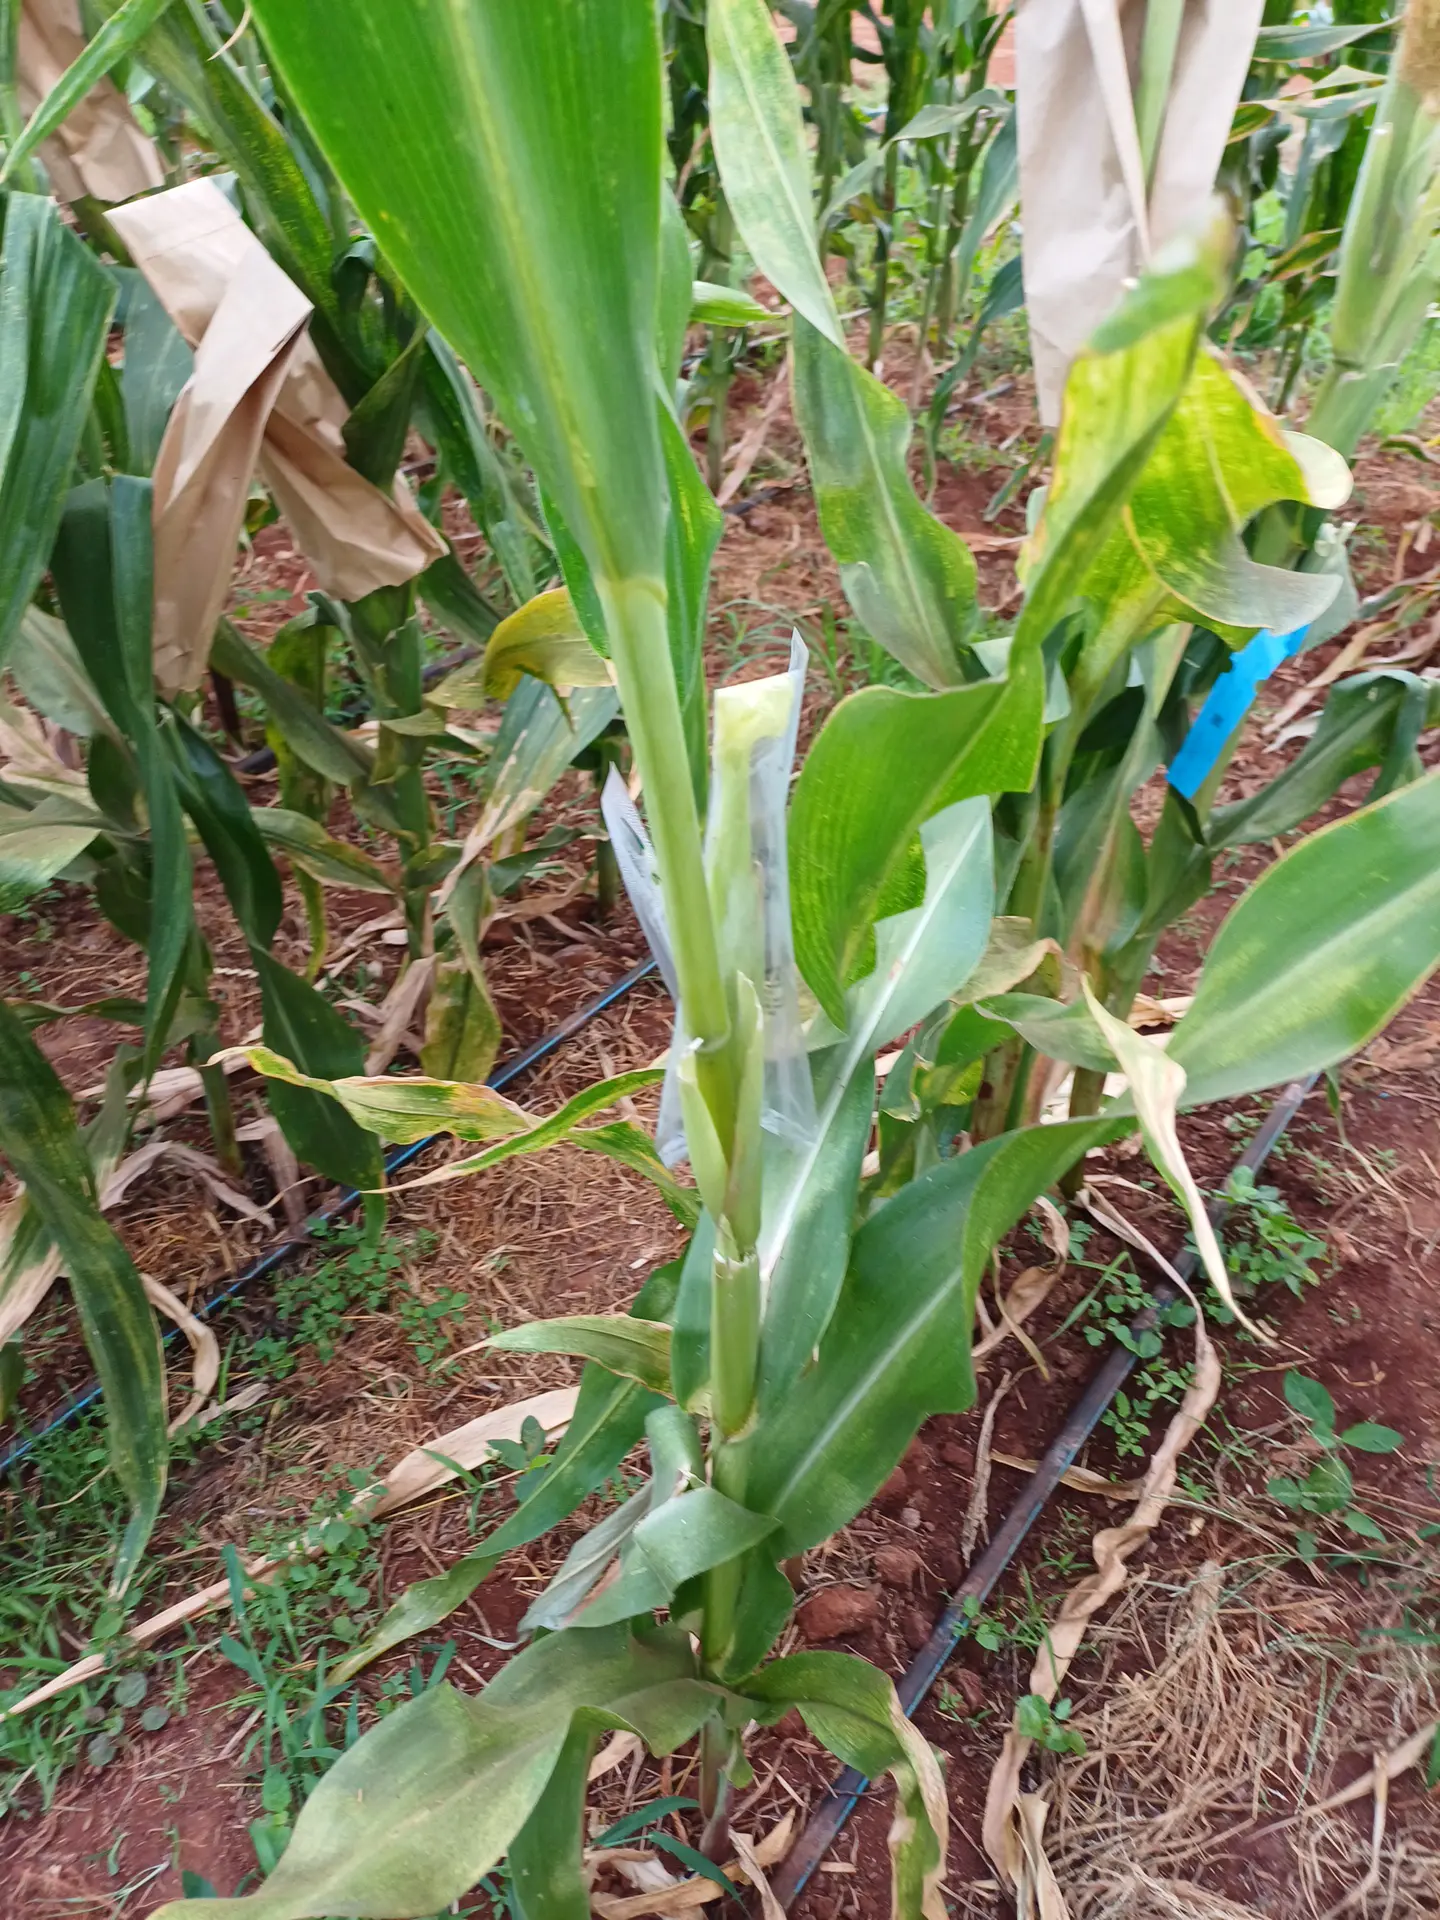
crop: maize
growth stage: flowering
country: Kenya
